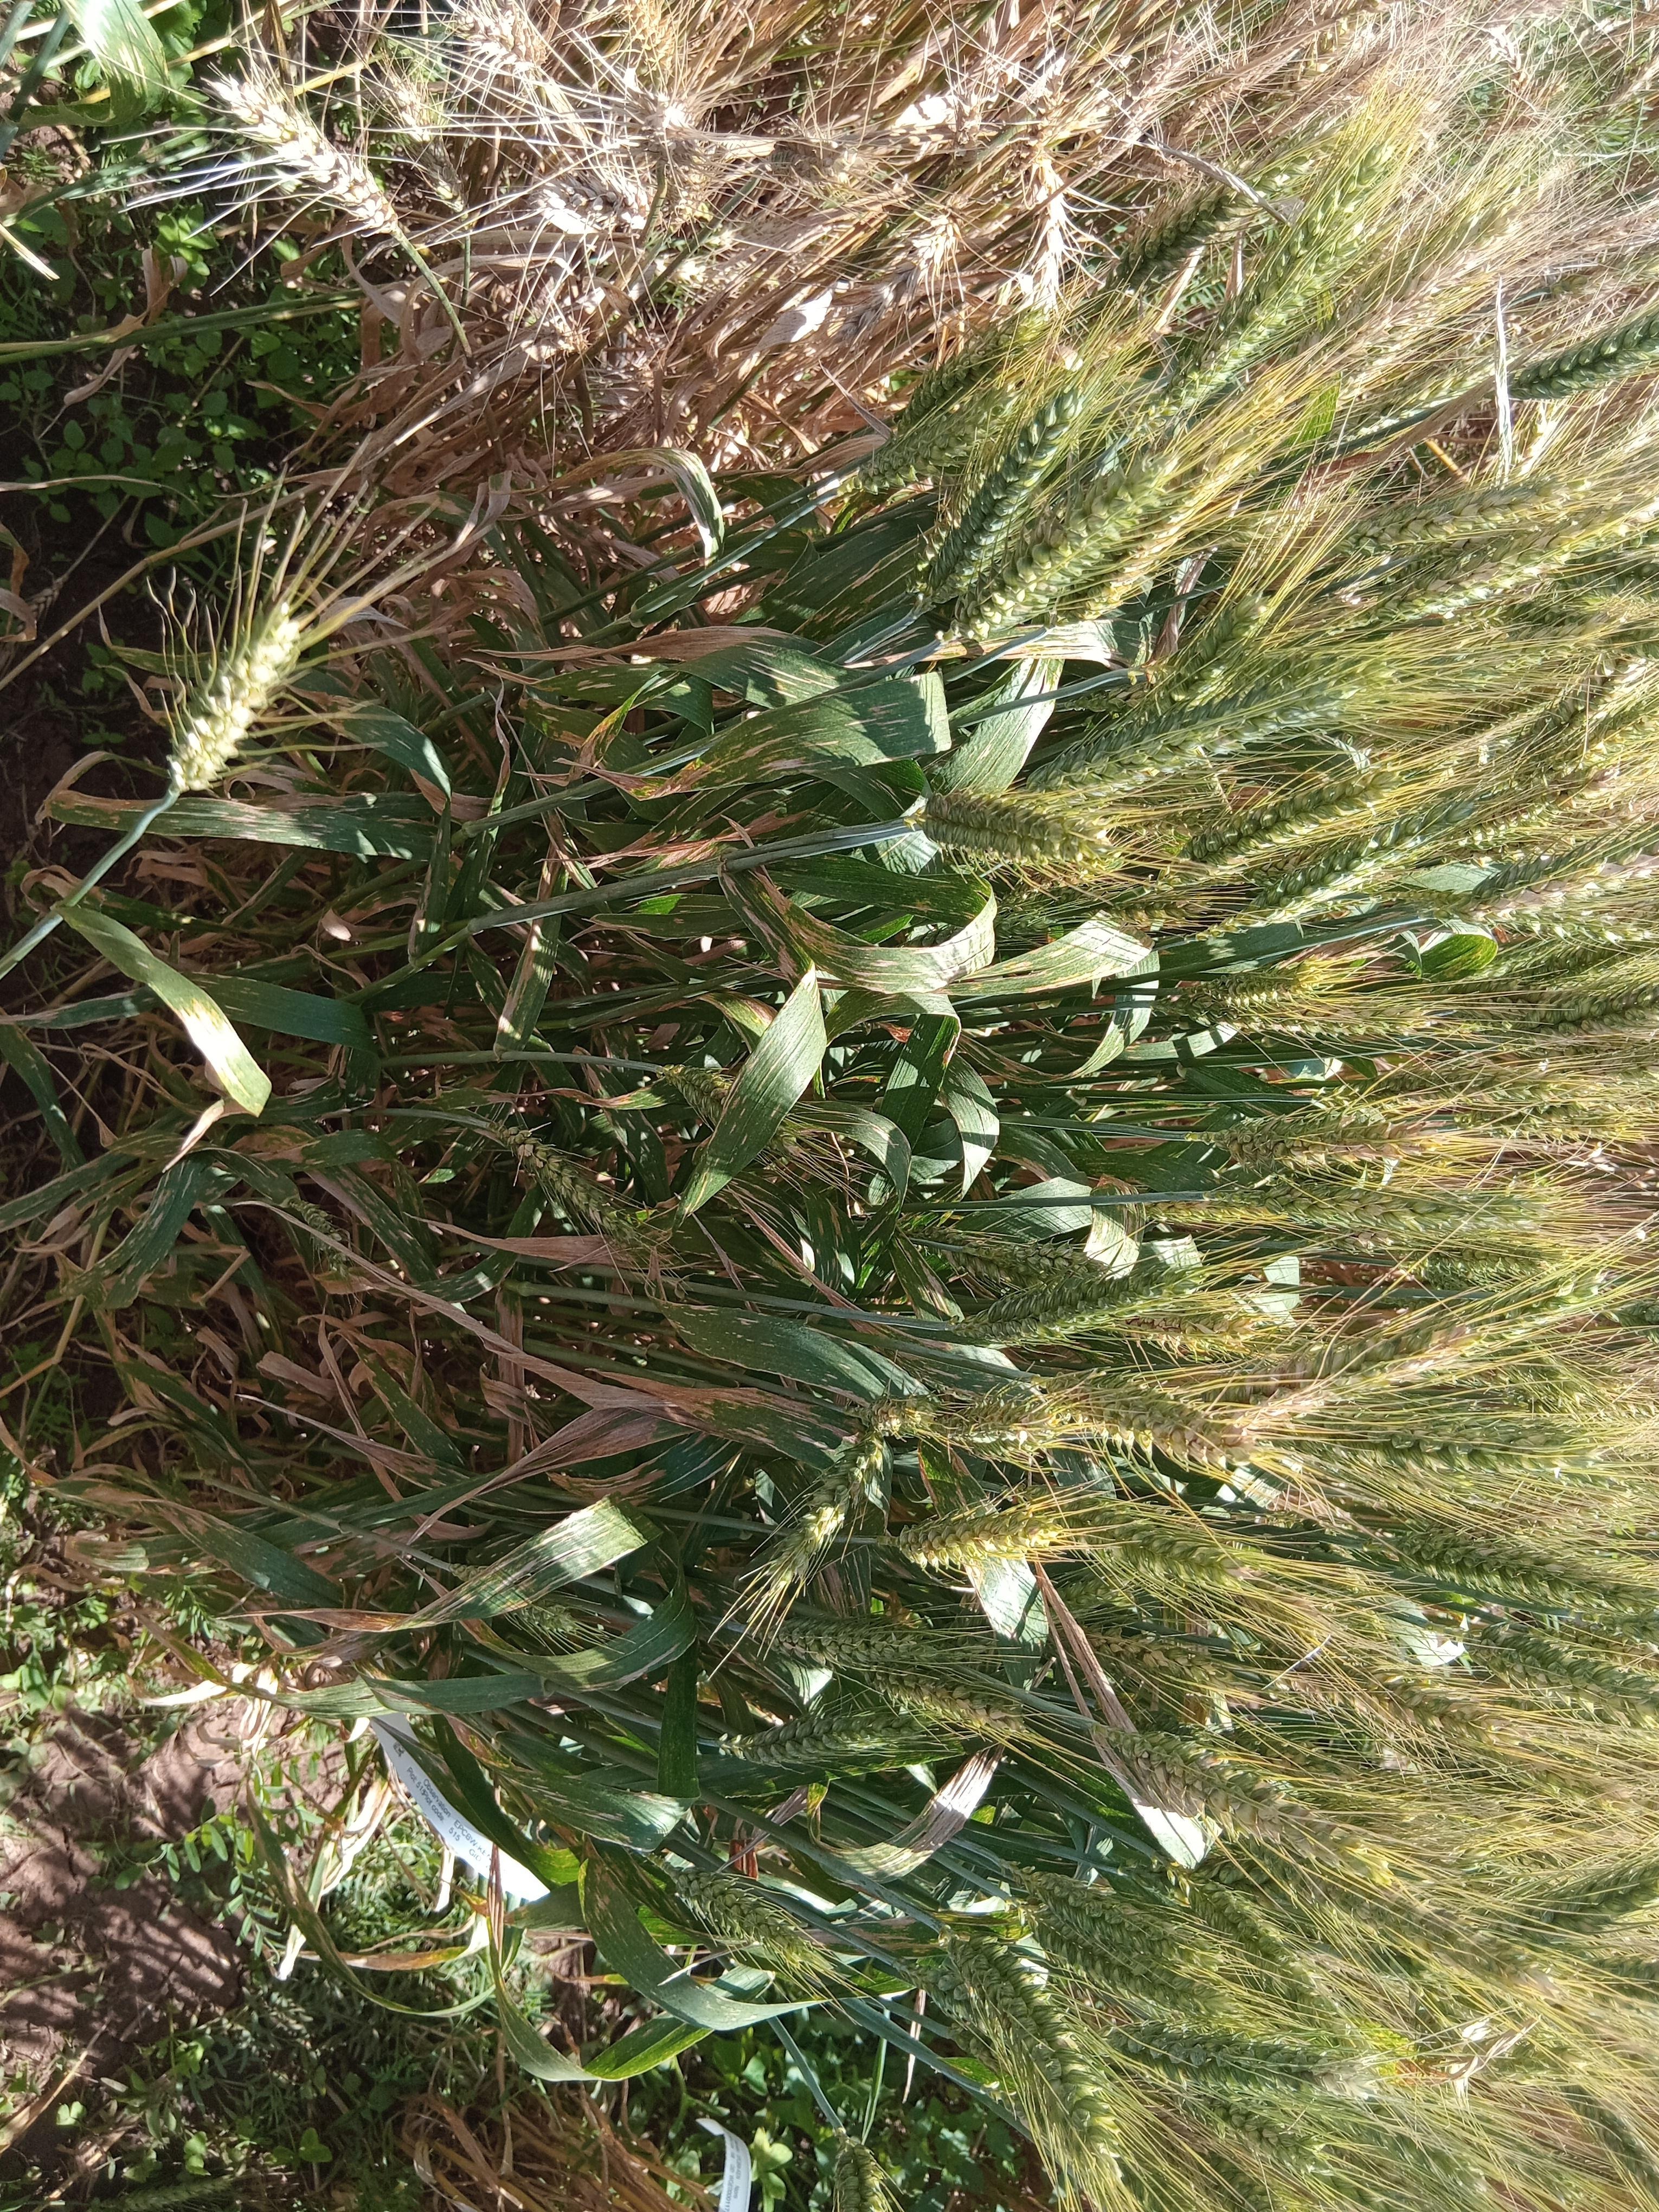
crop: wheat
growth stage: maturity
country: Kenya
